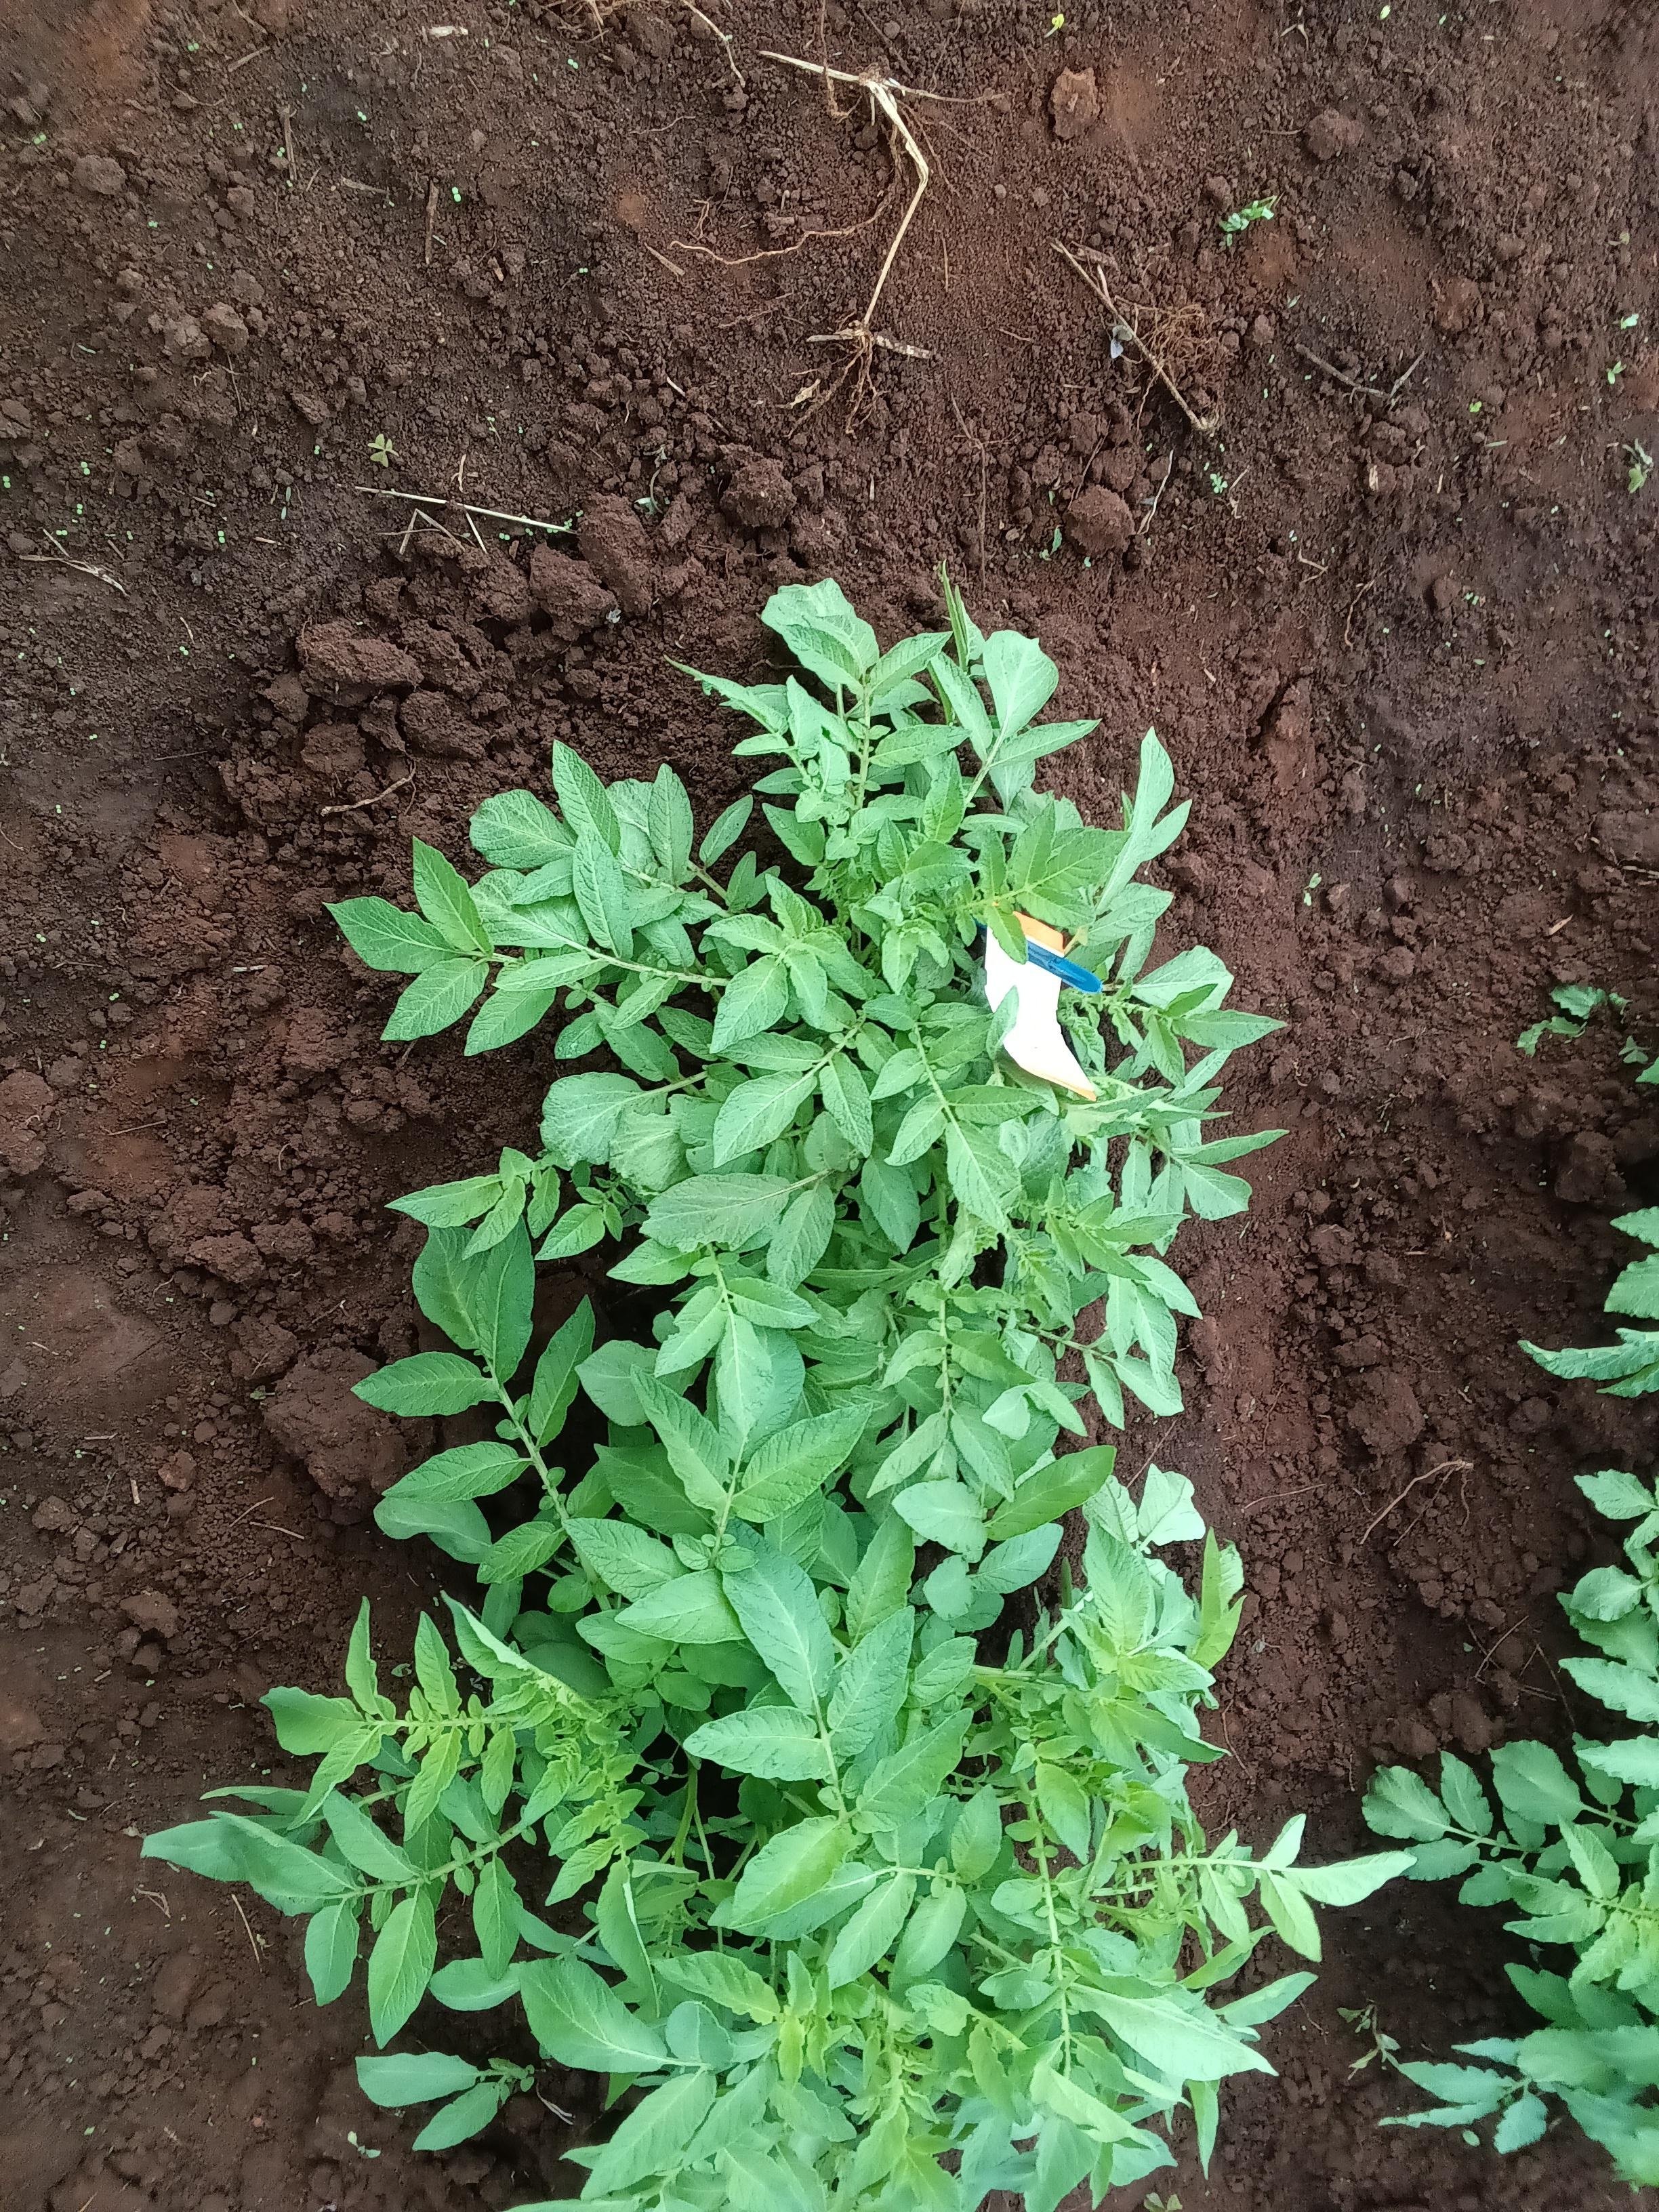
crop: potato
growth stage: vegetative
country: Kenya
